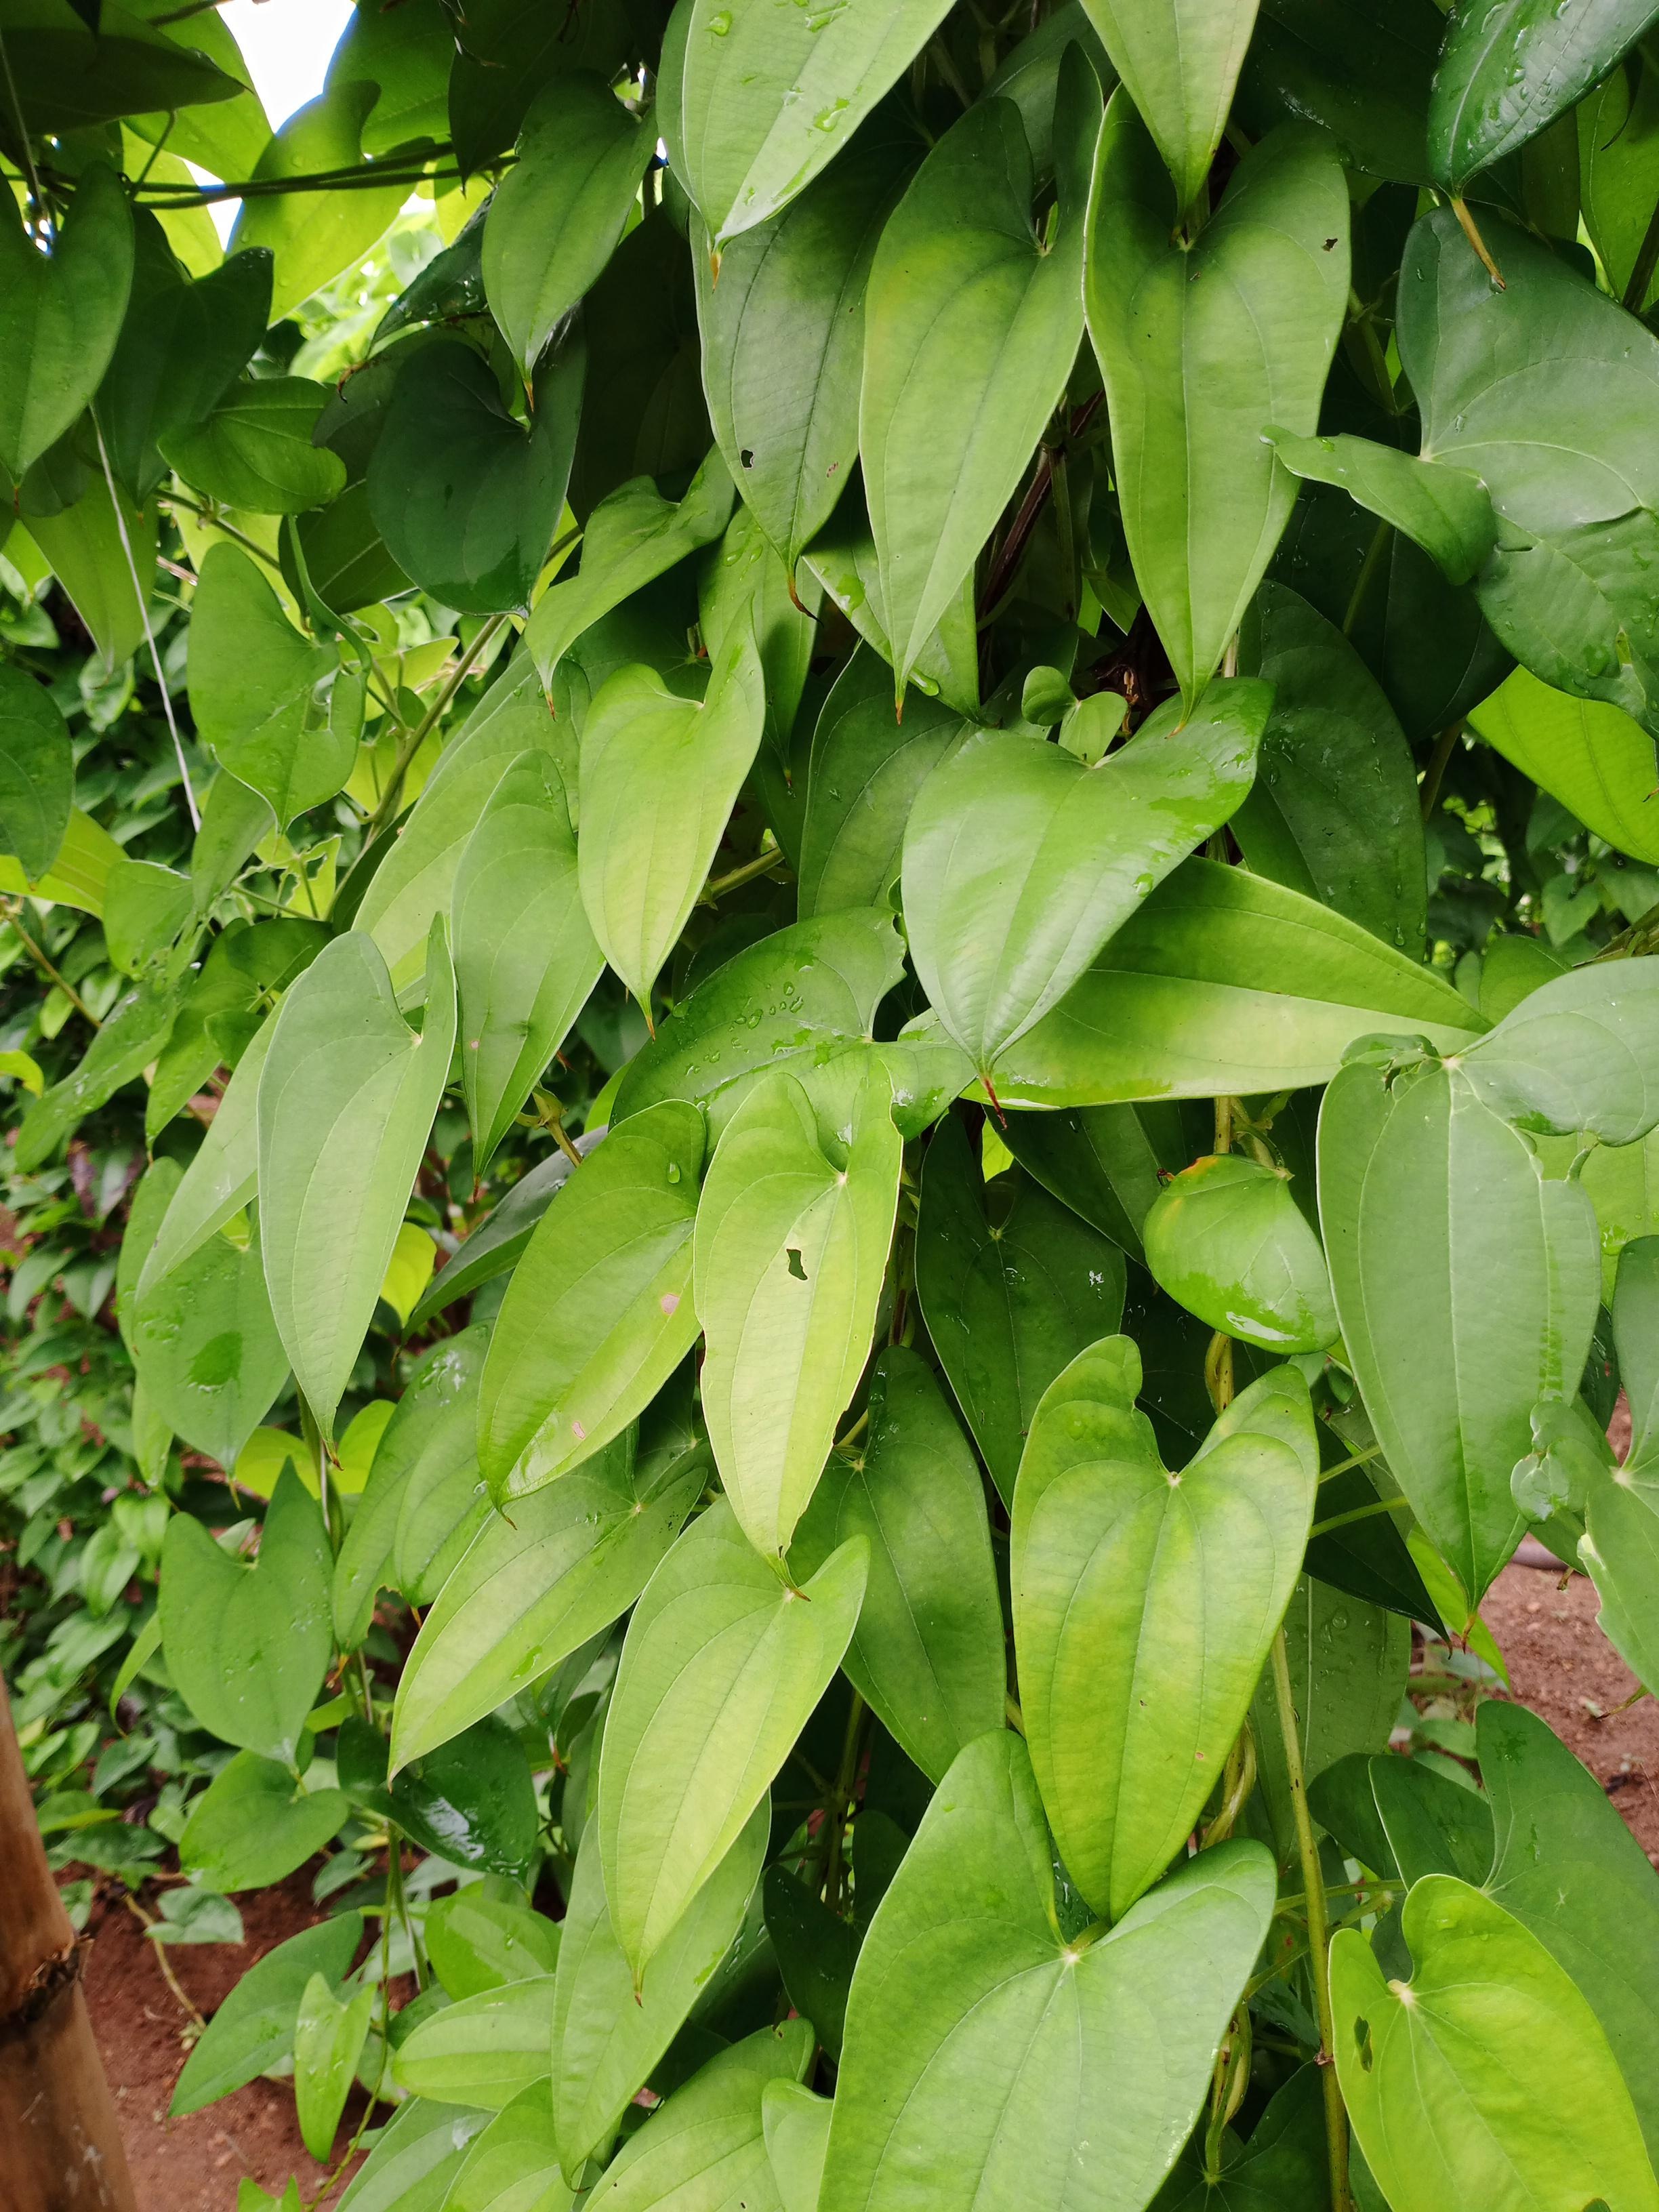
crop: yam
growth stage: vegetative
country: Nigeria
